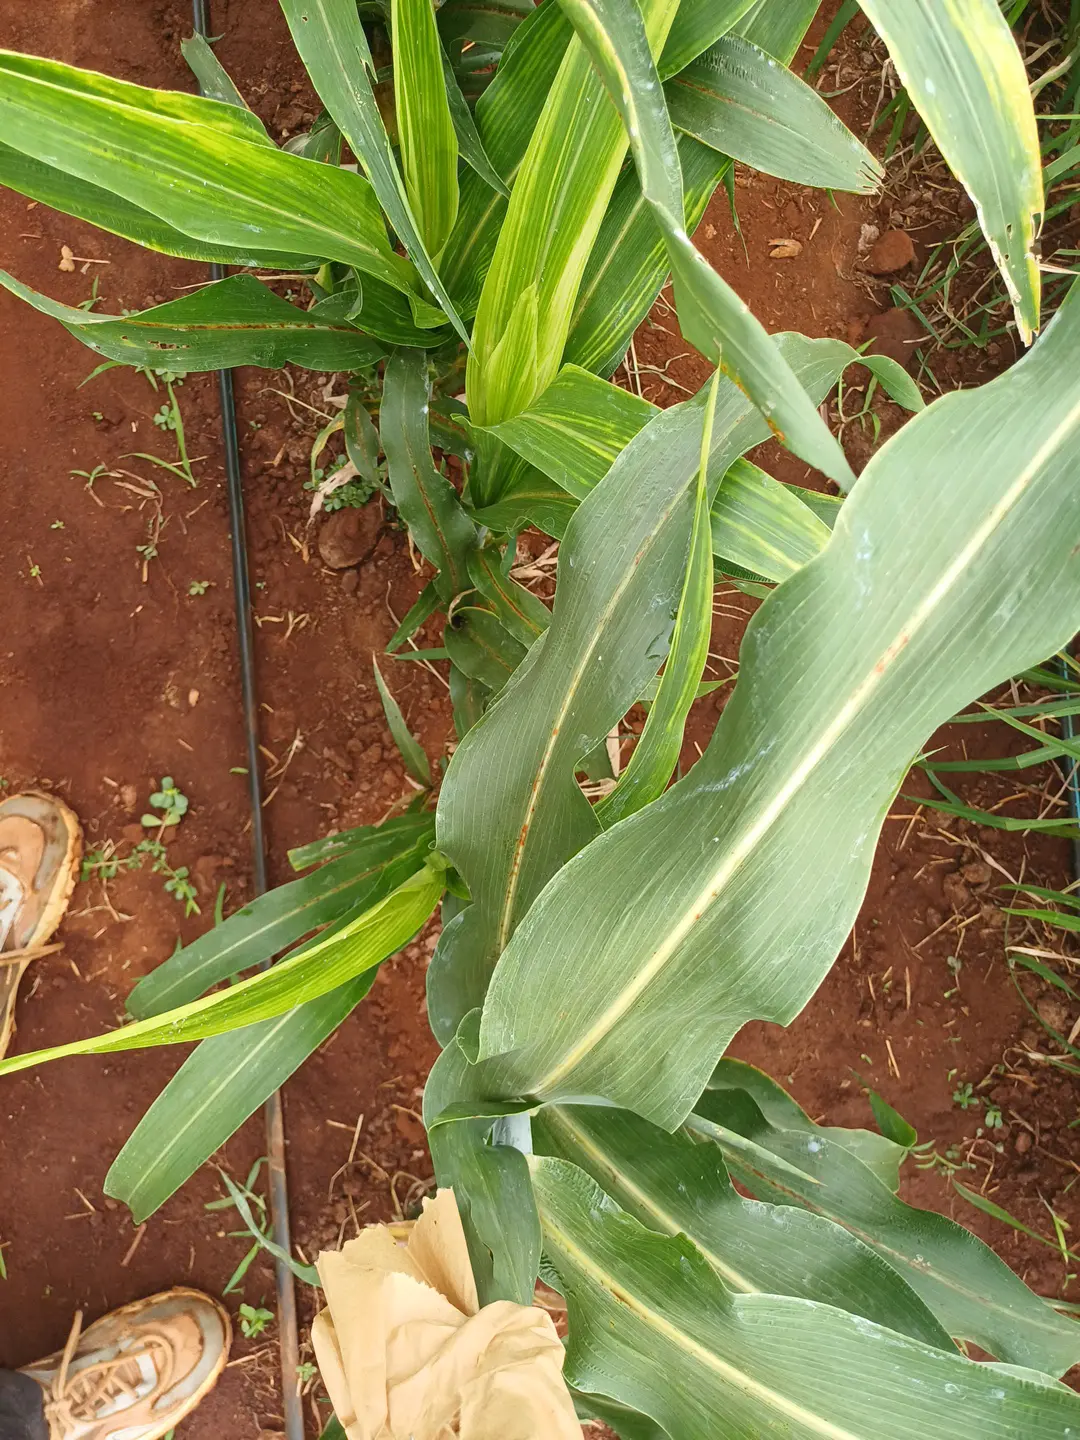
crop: sorghum
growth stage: heading tuber
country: Kenya
